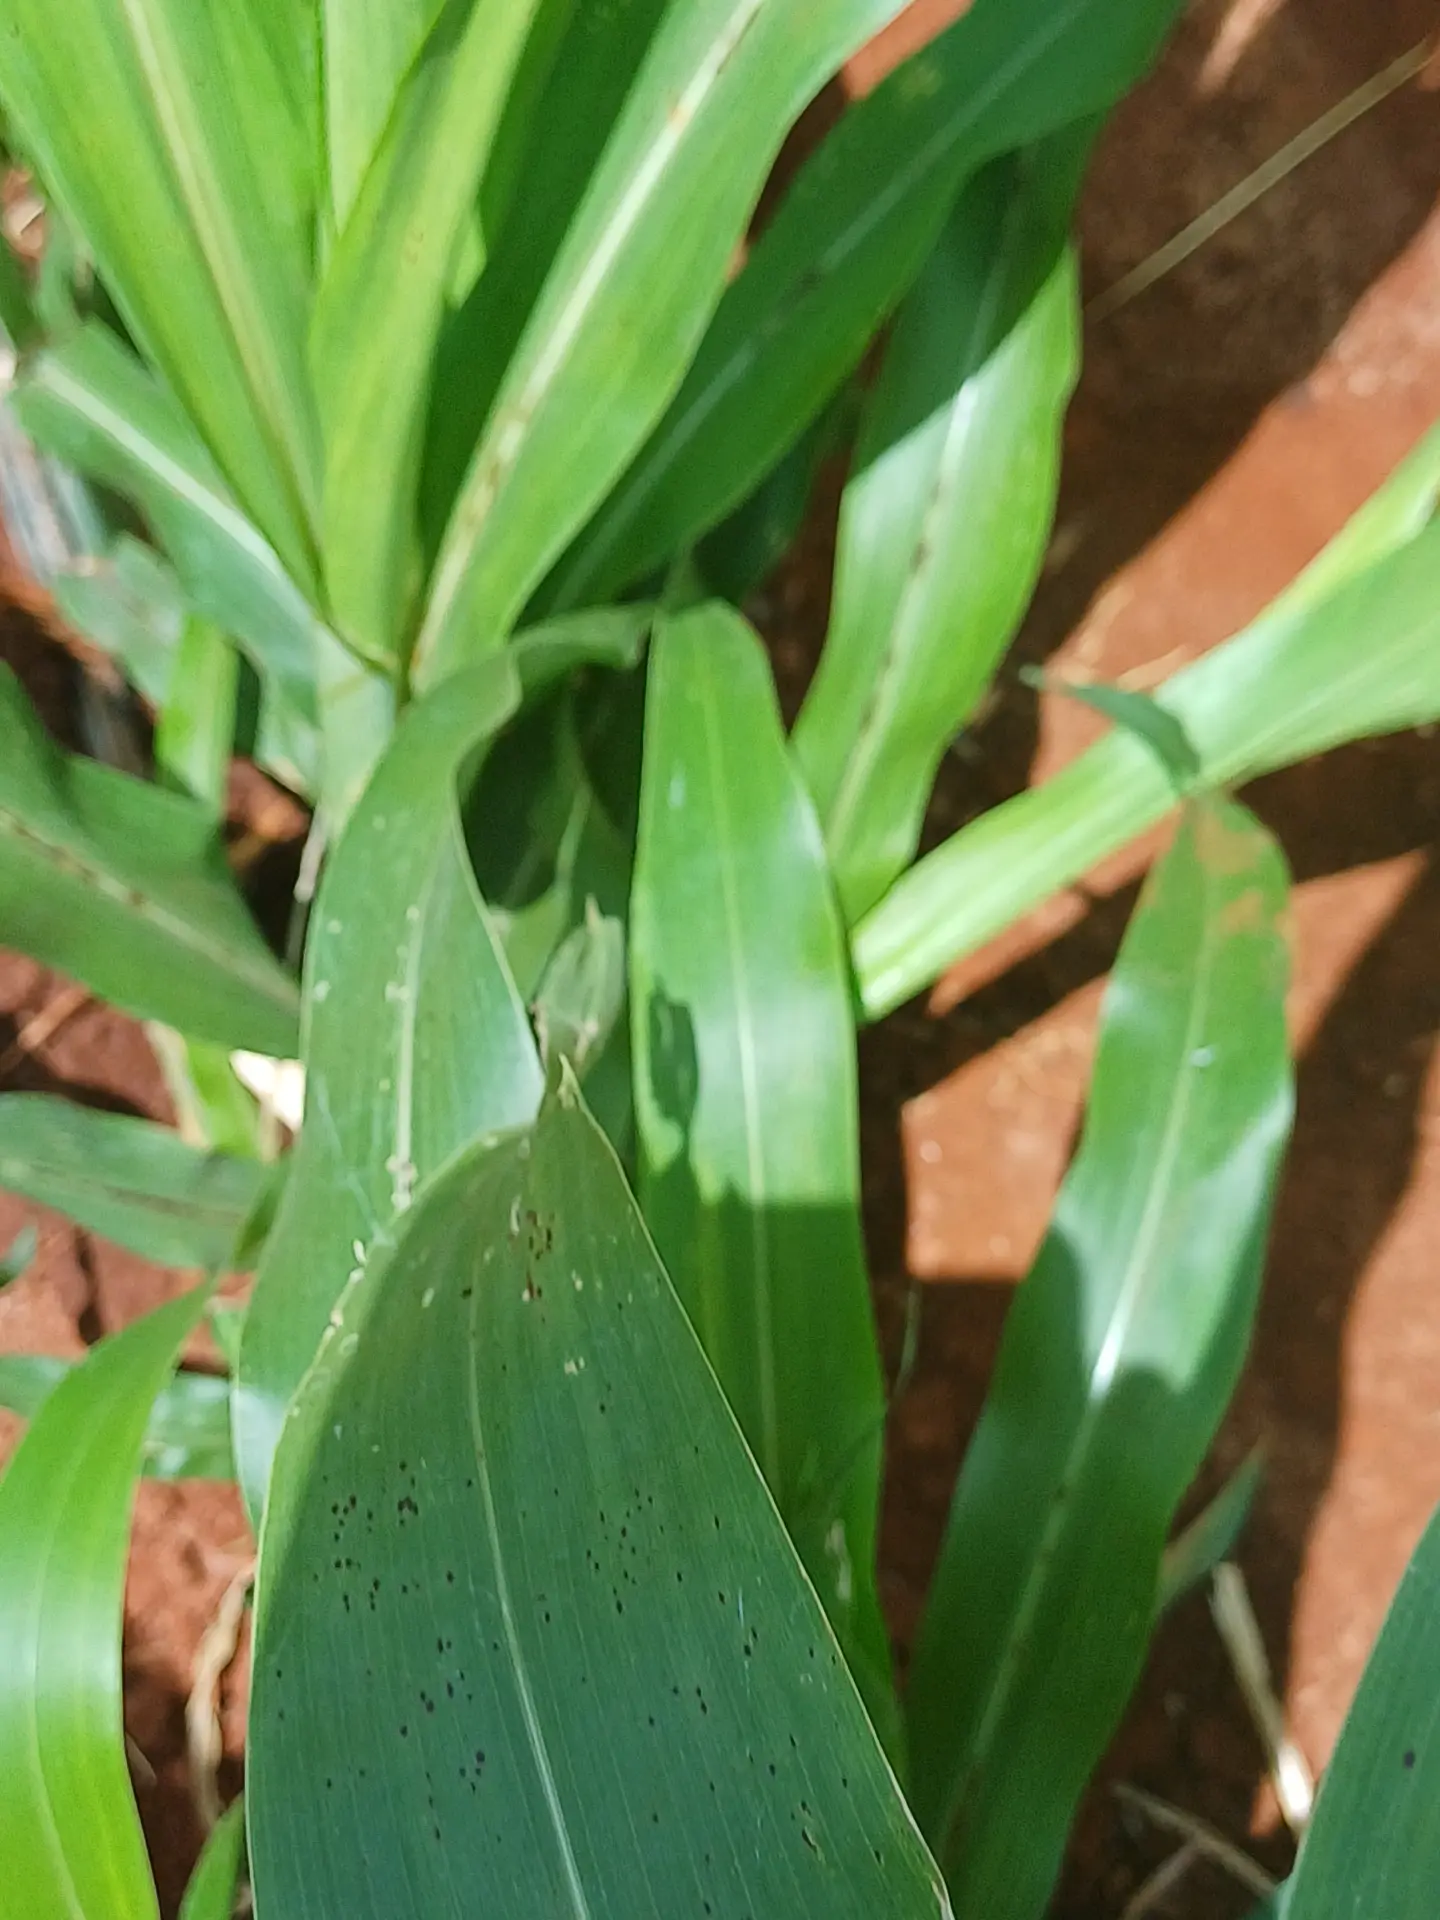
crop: sorghum
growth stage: vegetative
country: Kenya
